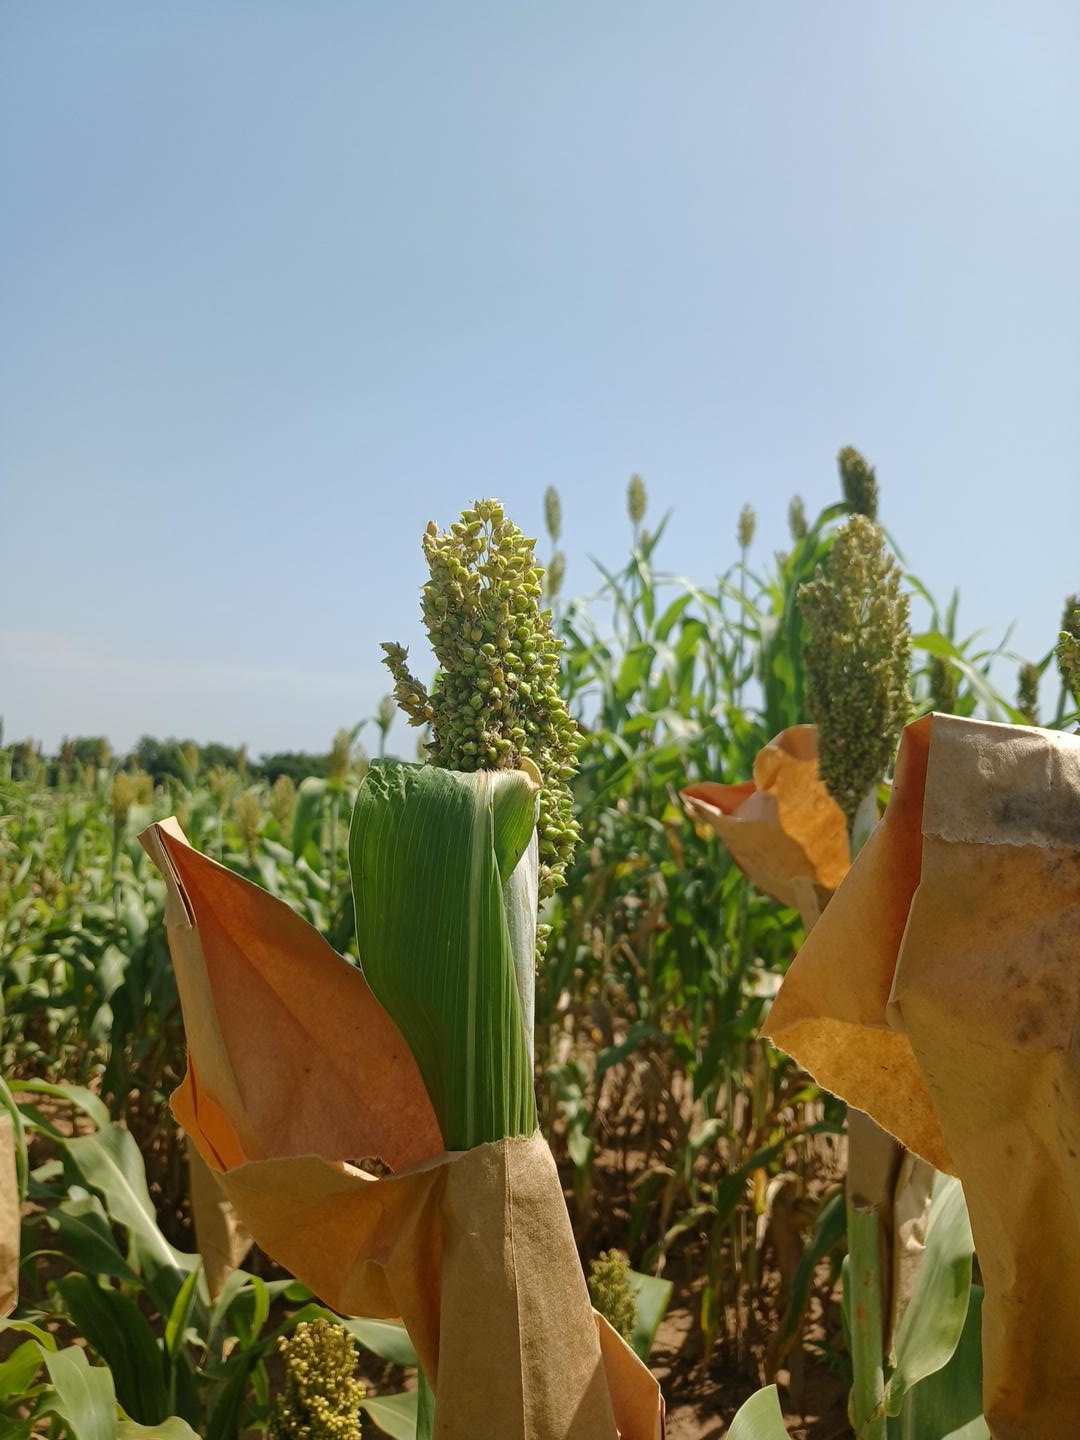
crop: sorghum
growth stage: filling grain
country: Senegal
